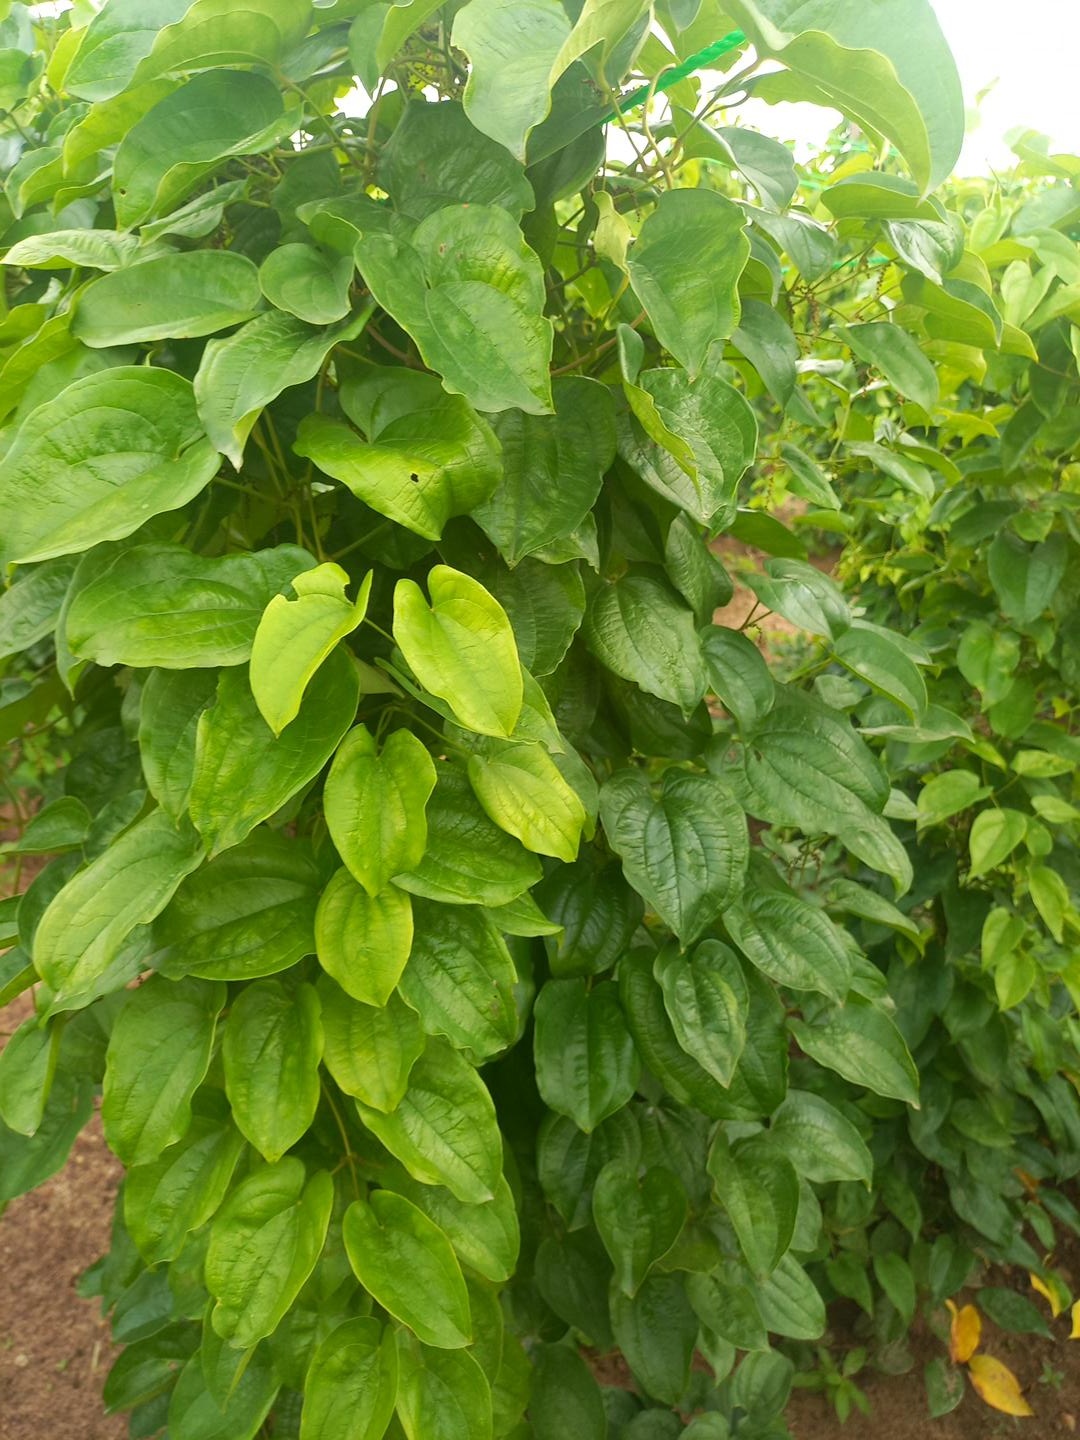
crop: yam
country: Nigeria
